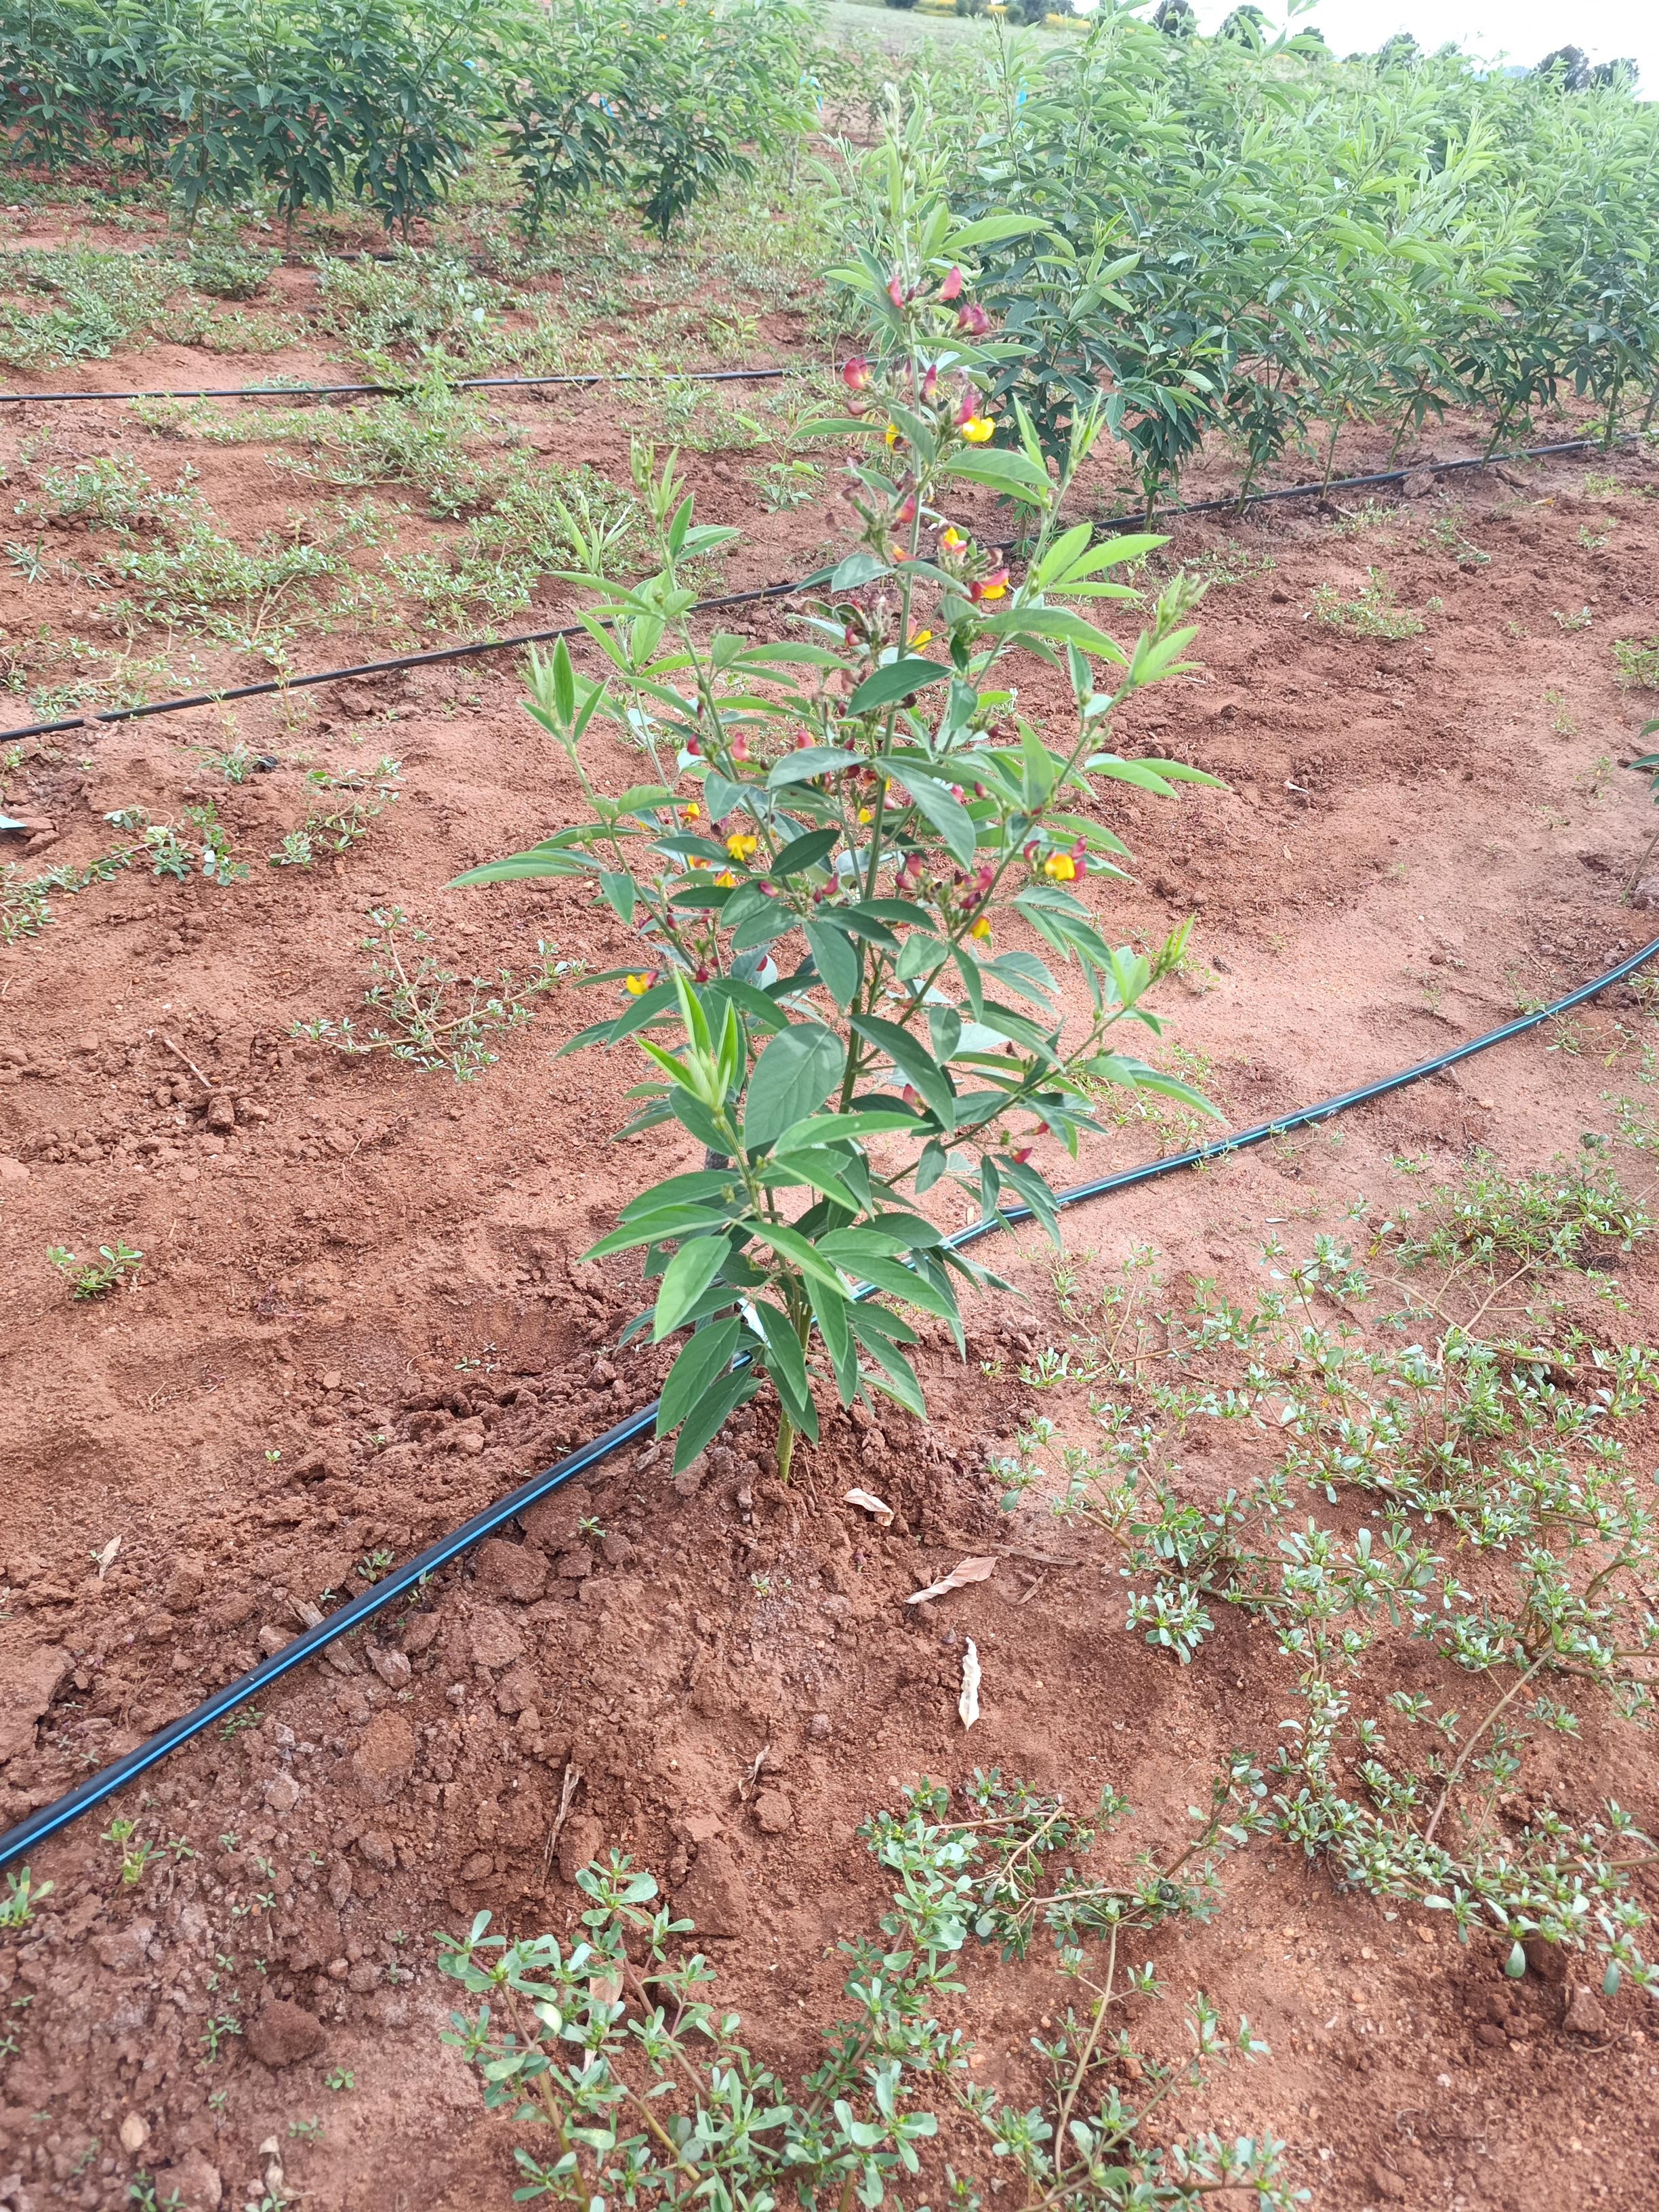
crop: pigeonpea
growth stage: flowering
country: Kenya
